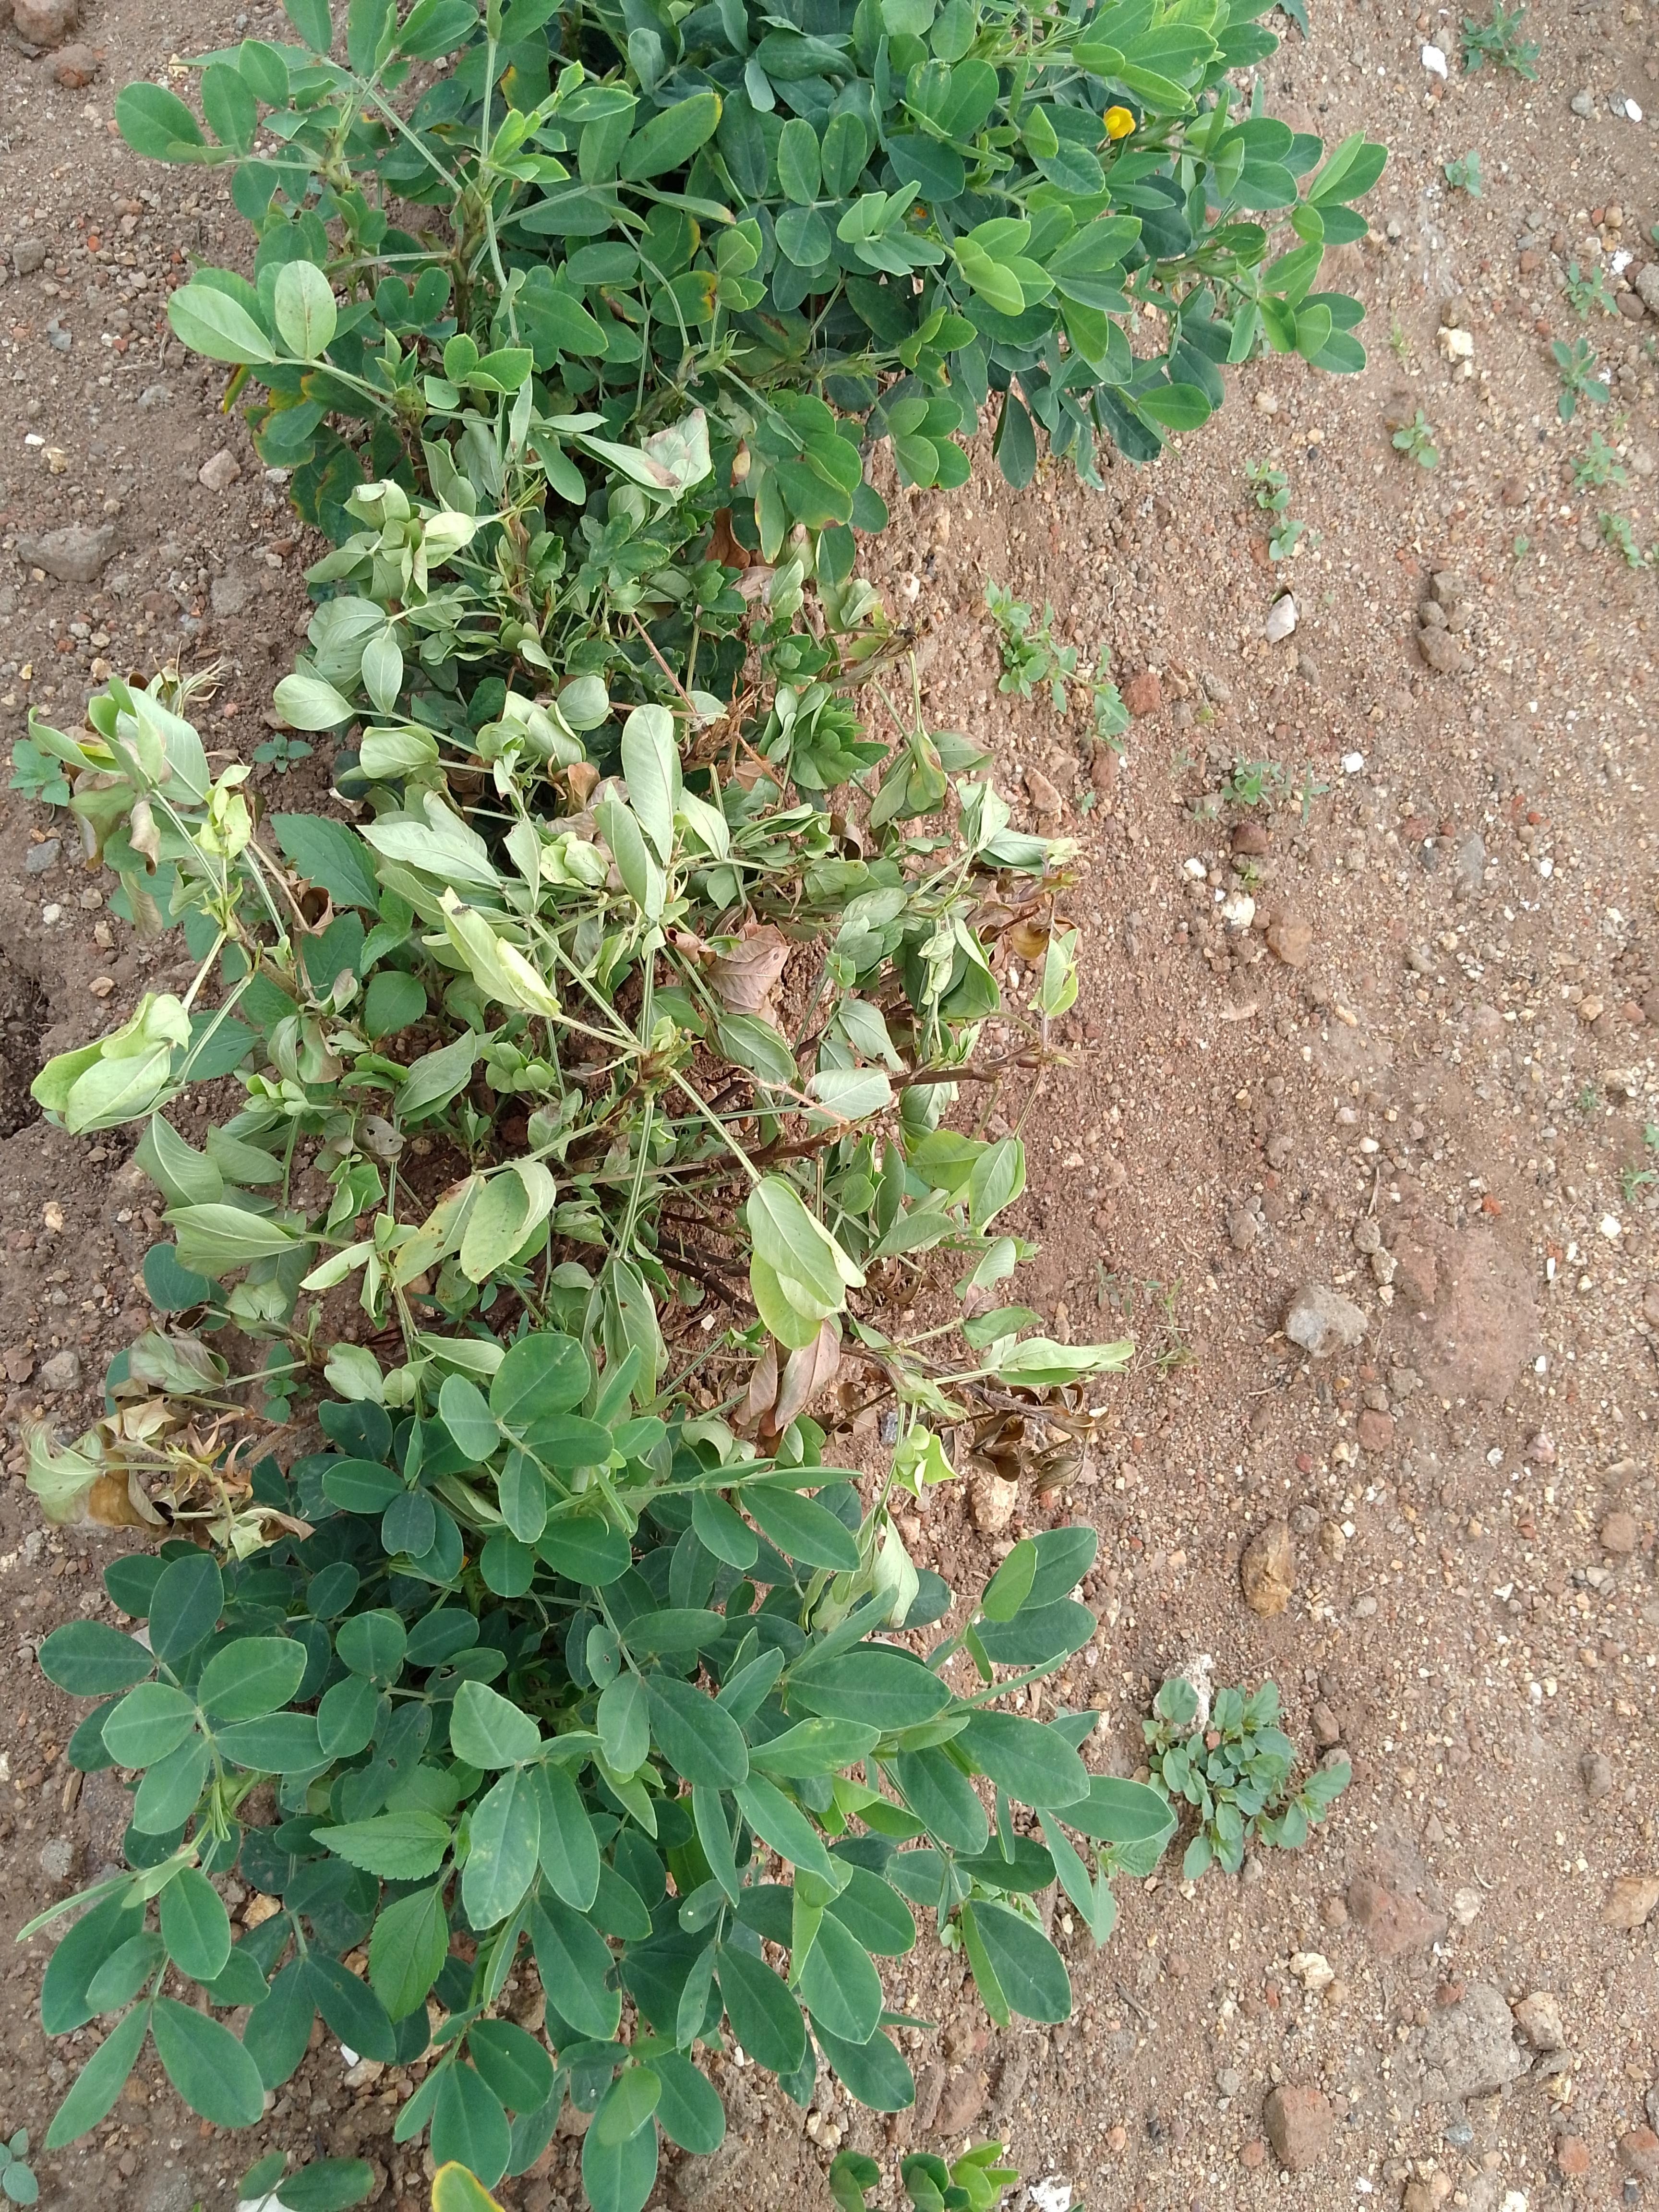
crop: groundnut
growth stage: harvest maturity
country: Malawi
